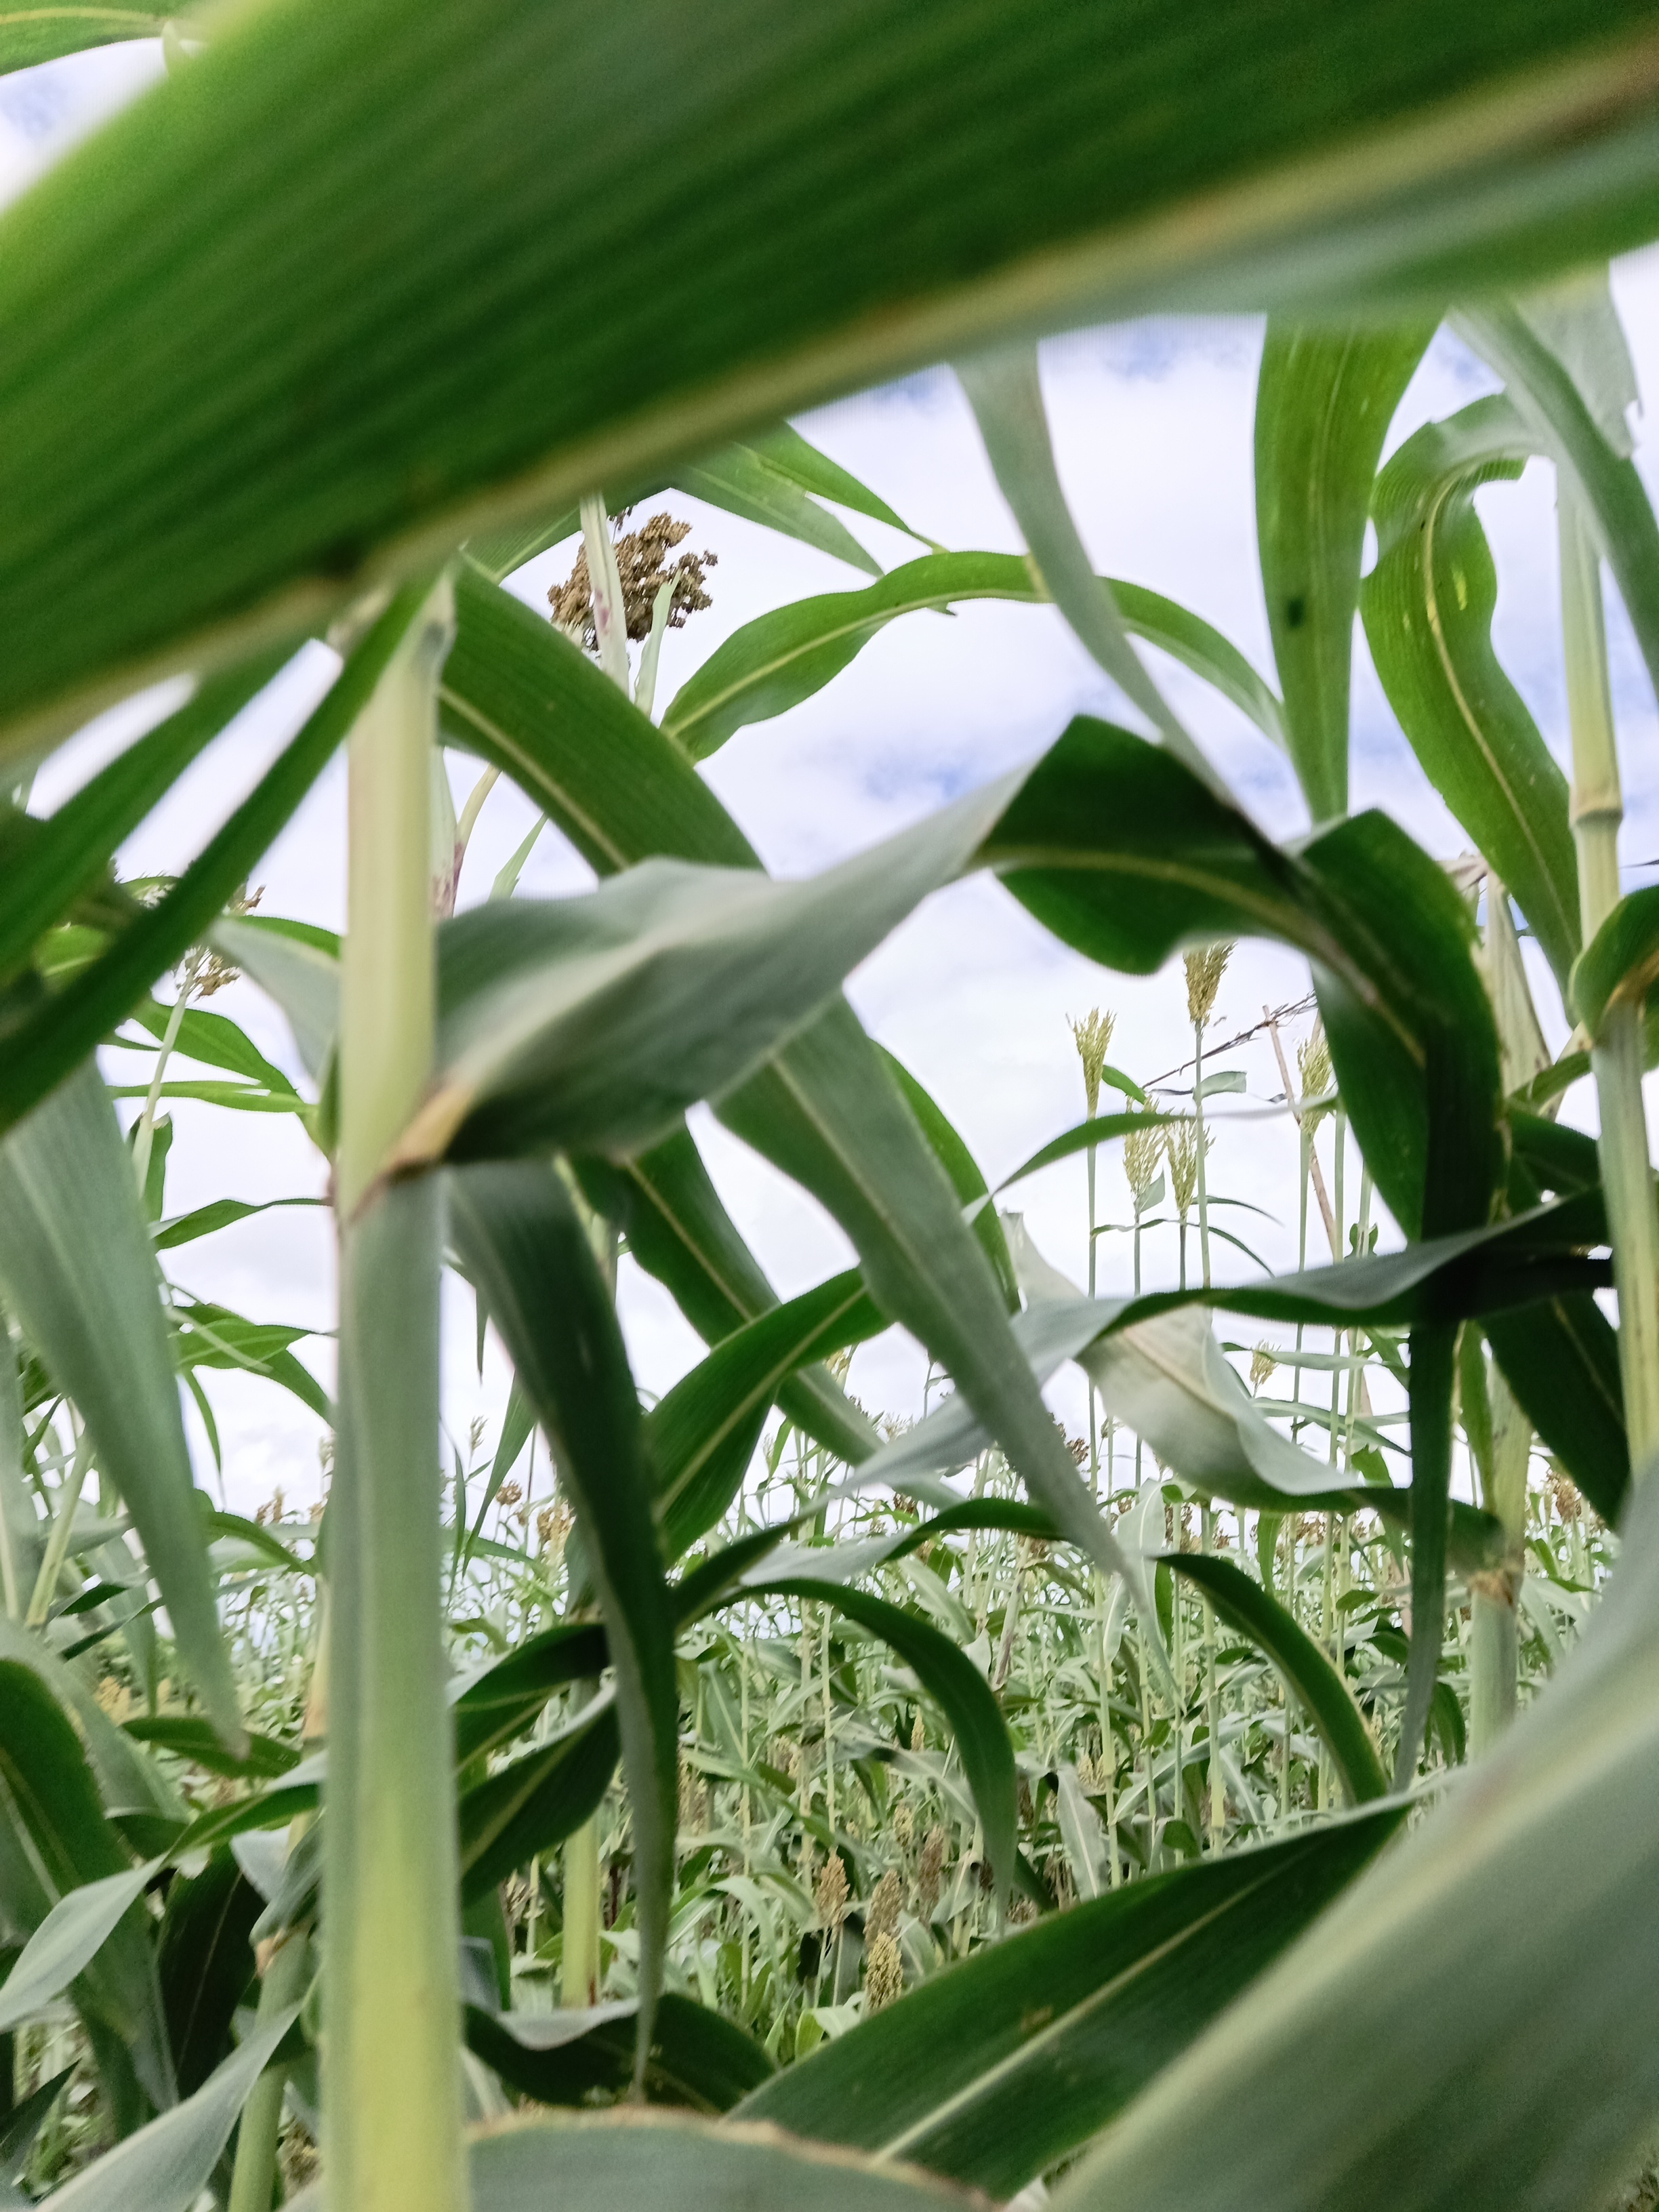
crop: sorghum
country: Tanzania
